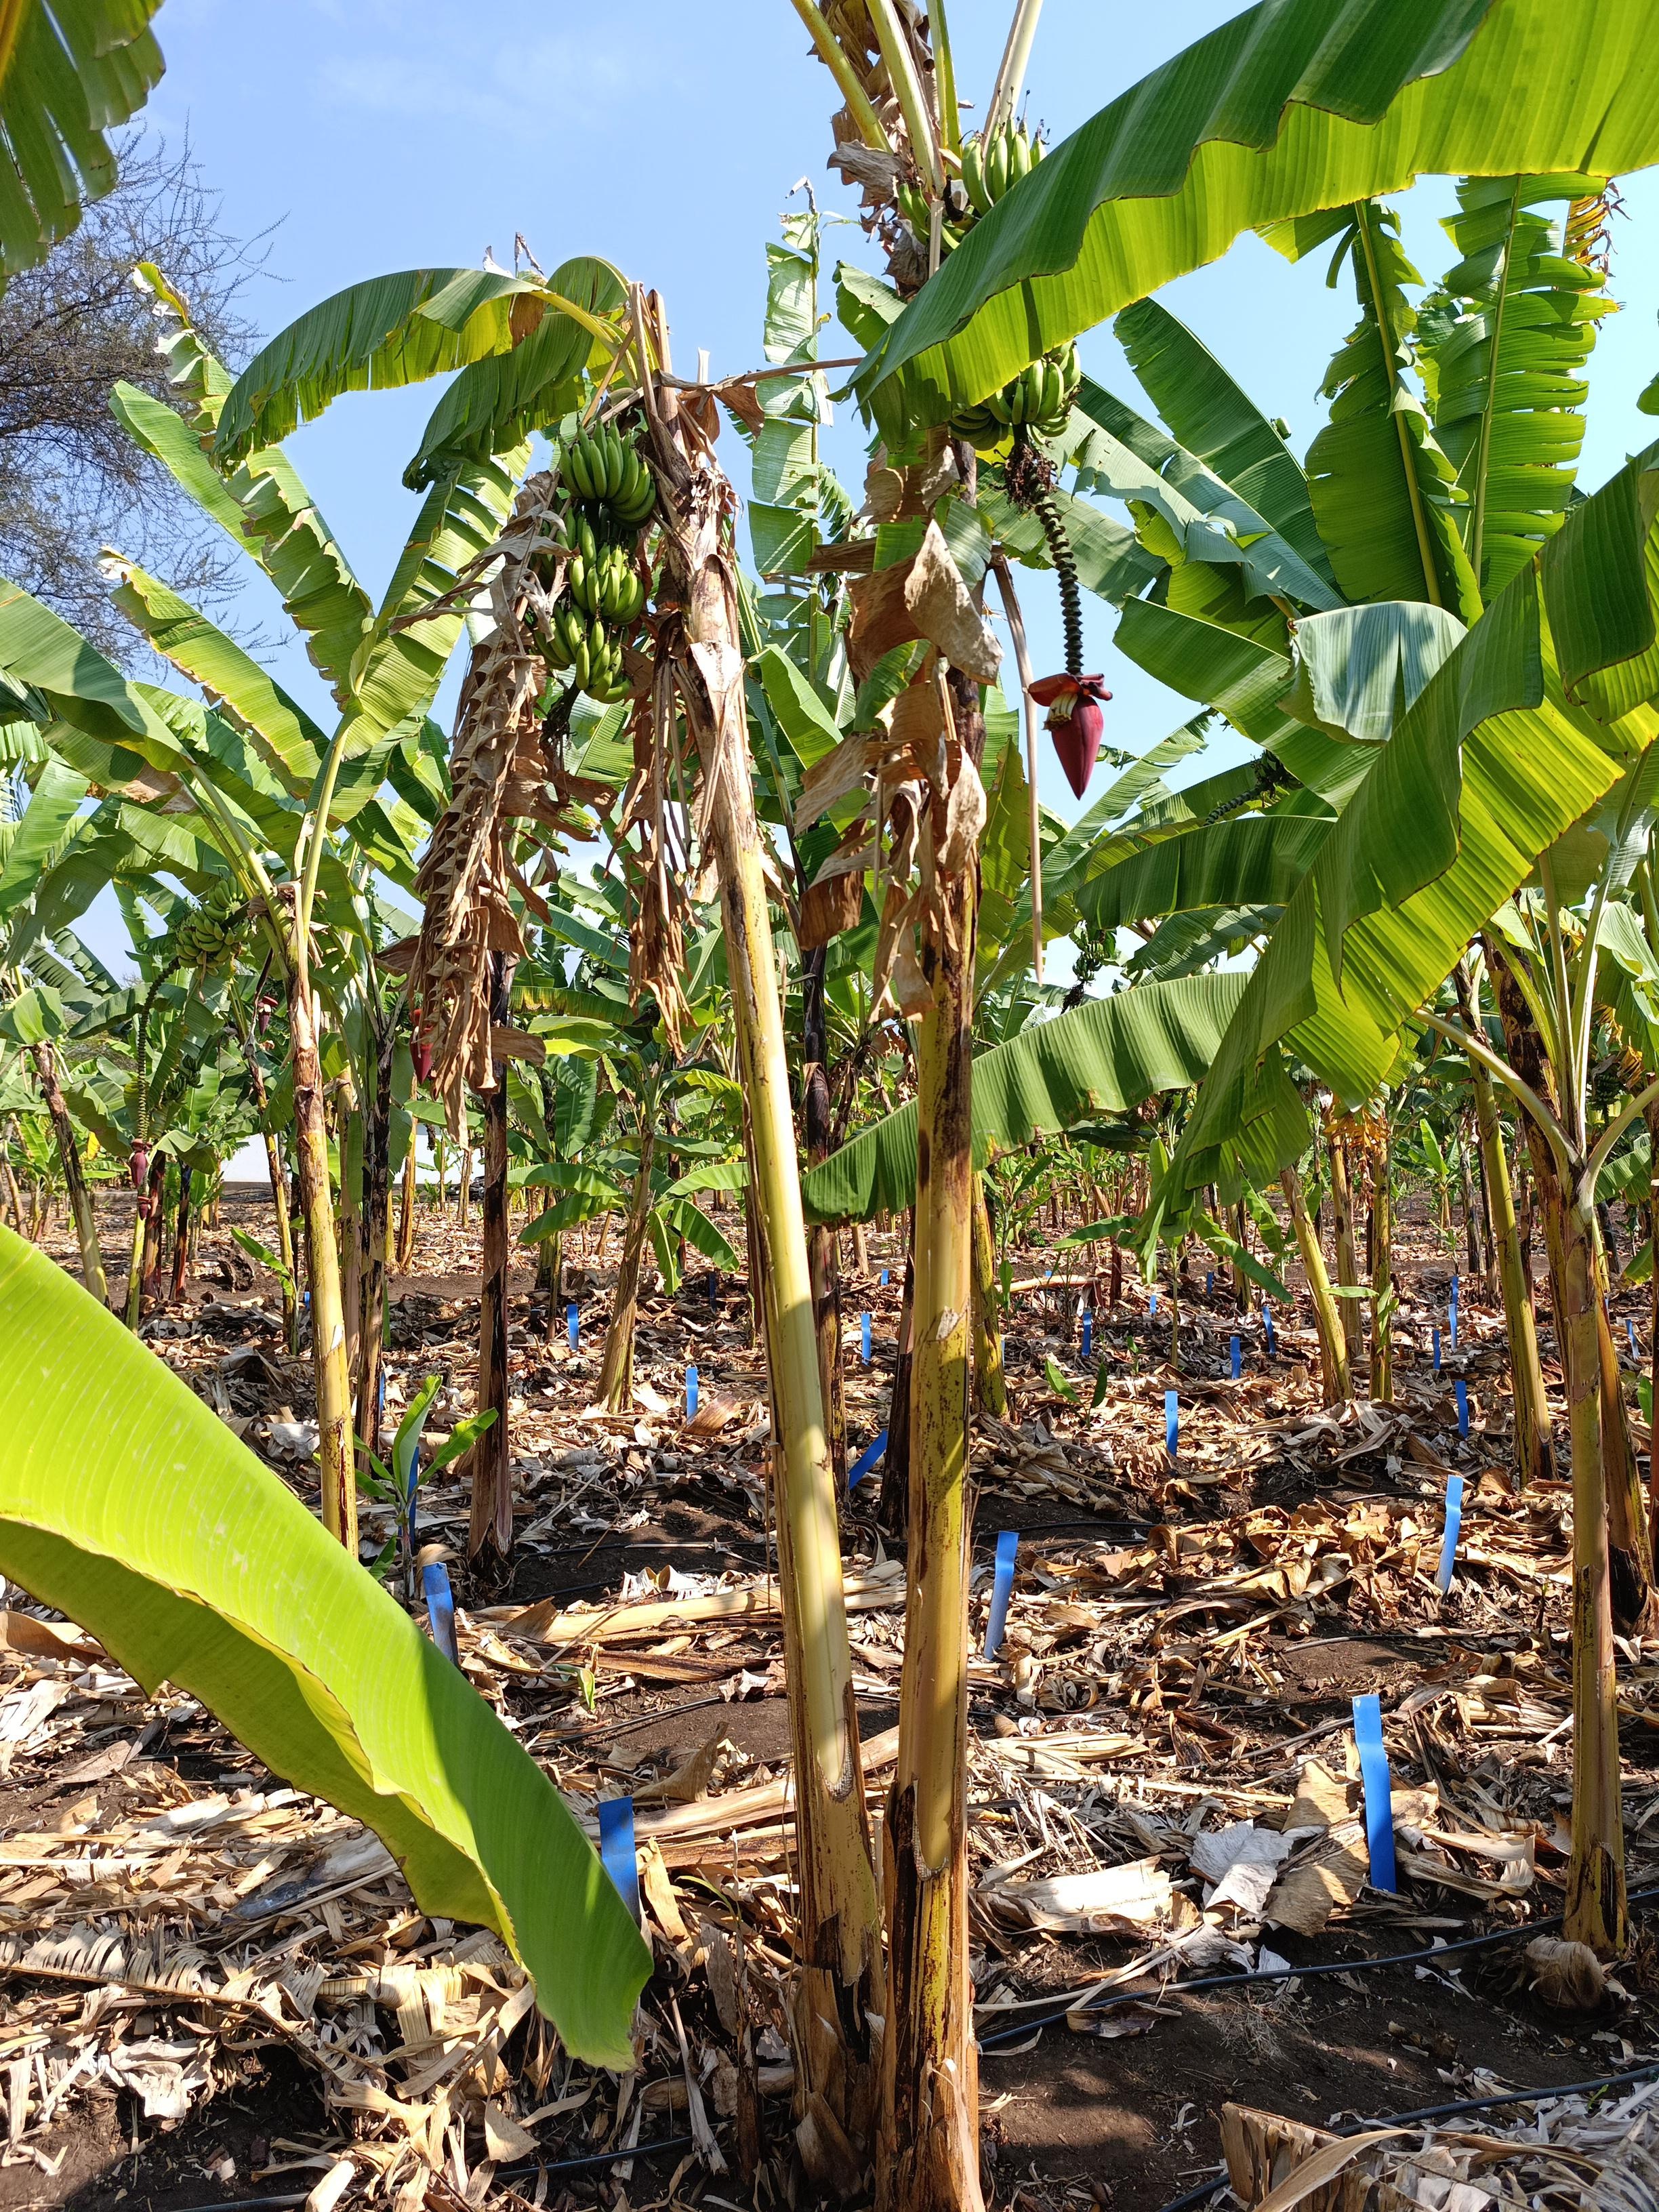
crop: banana
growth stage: development fruit
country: Tanzania
